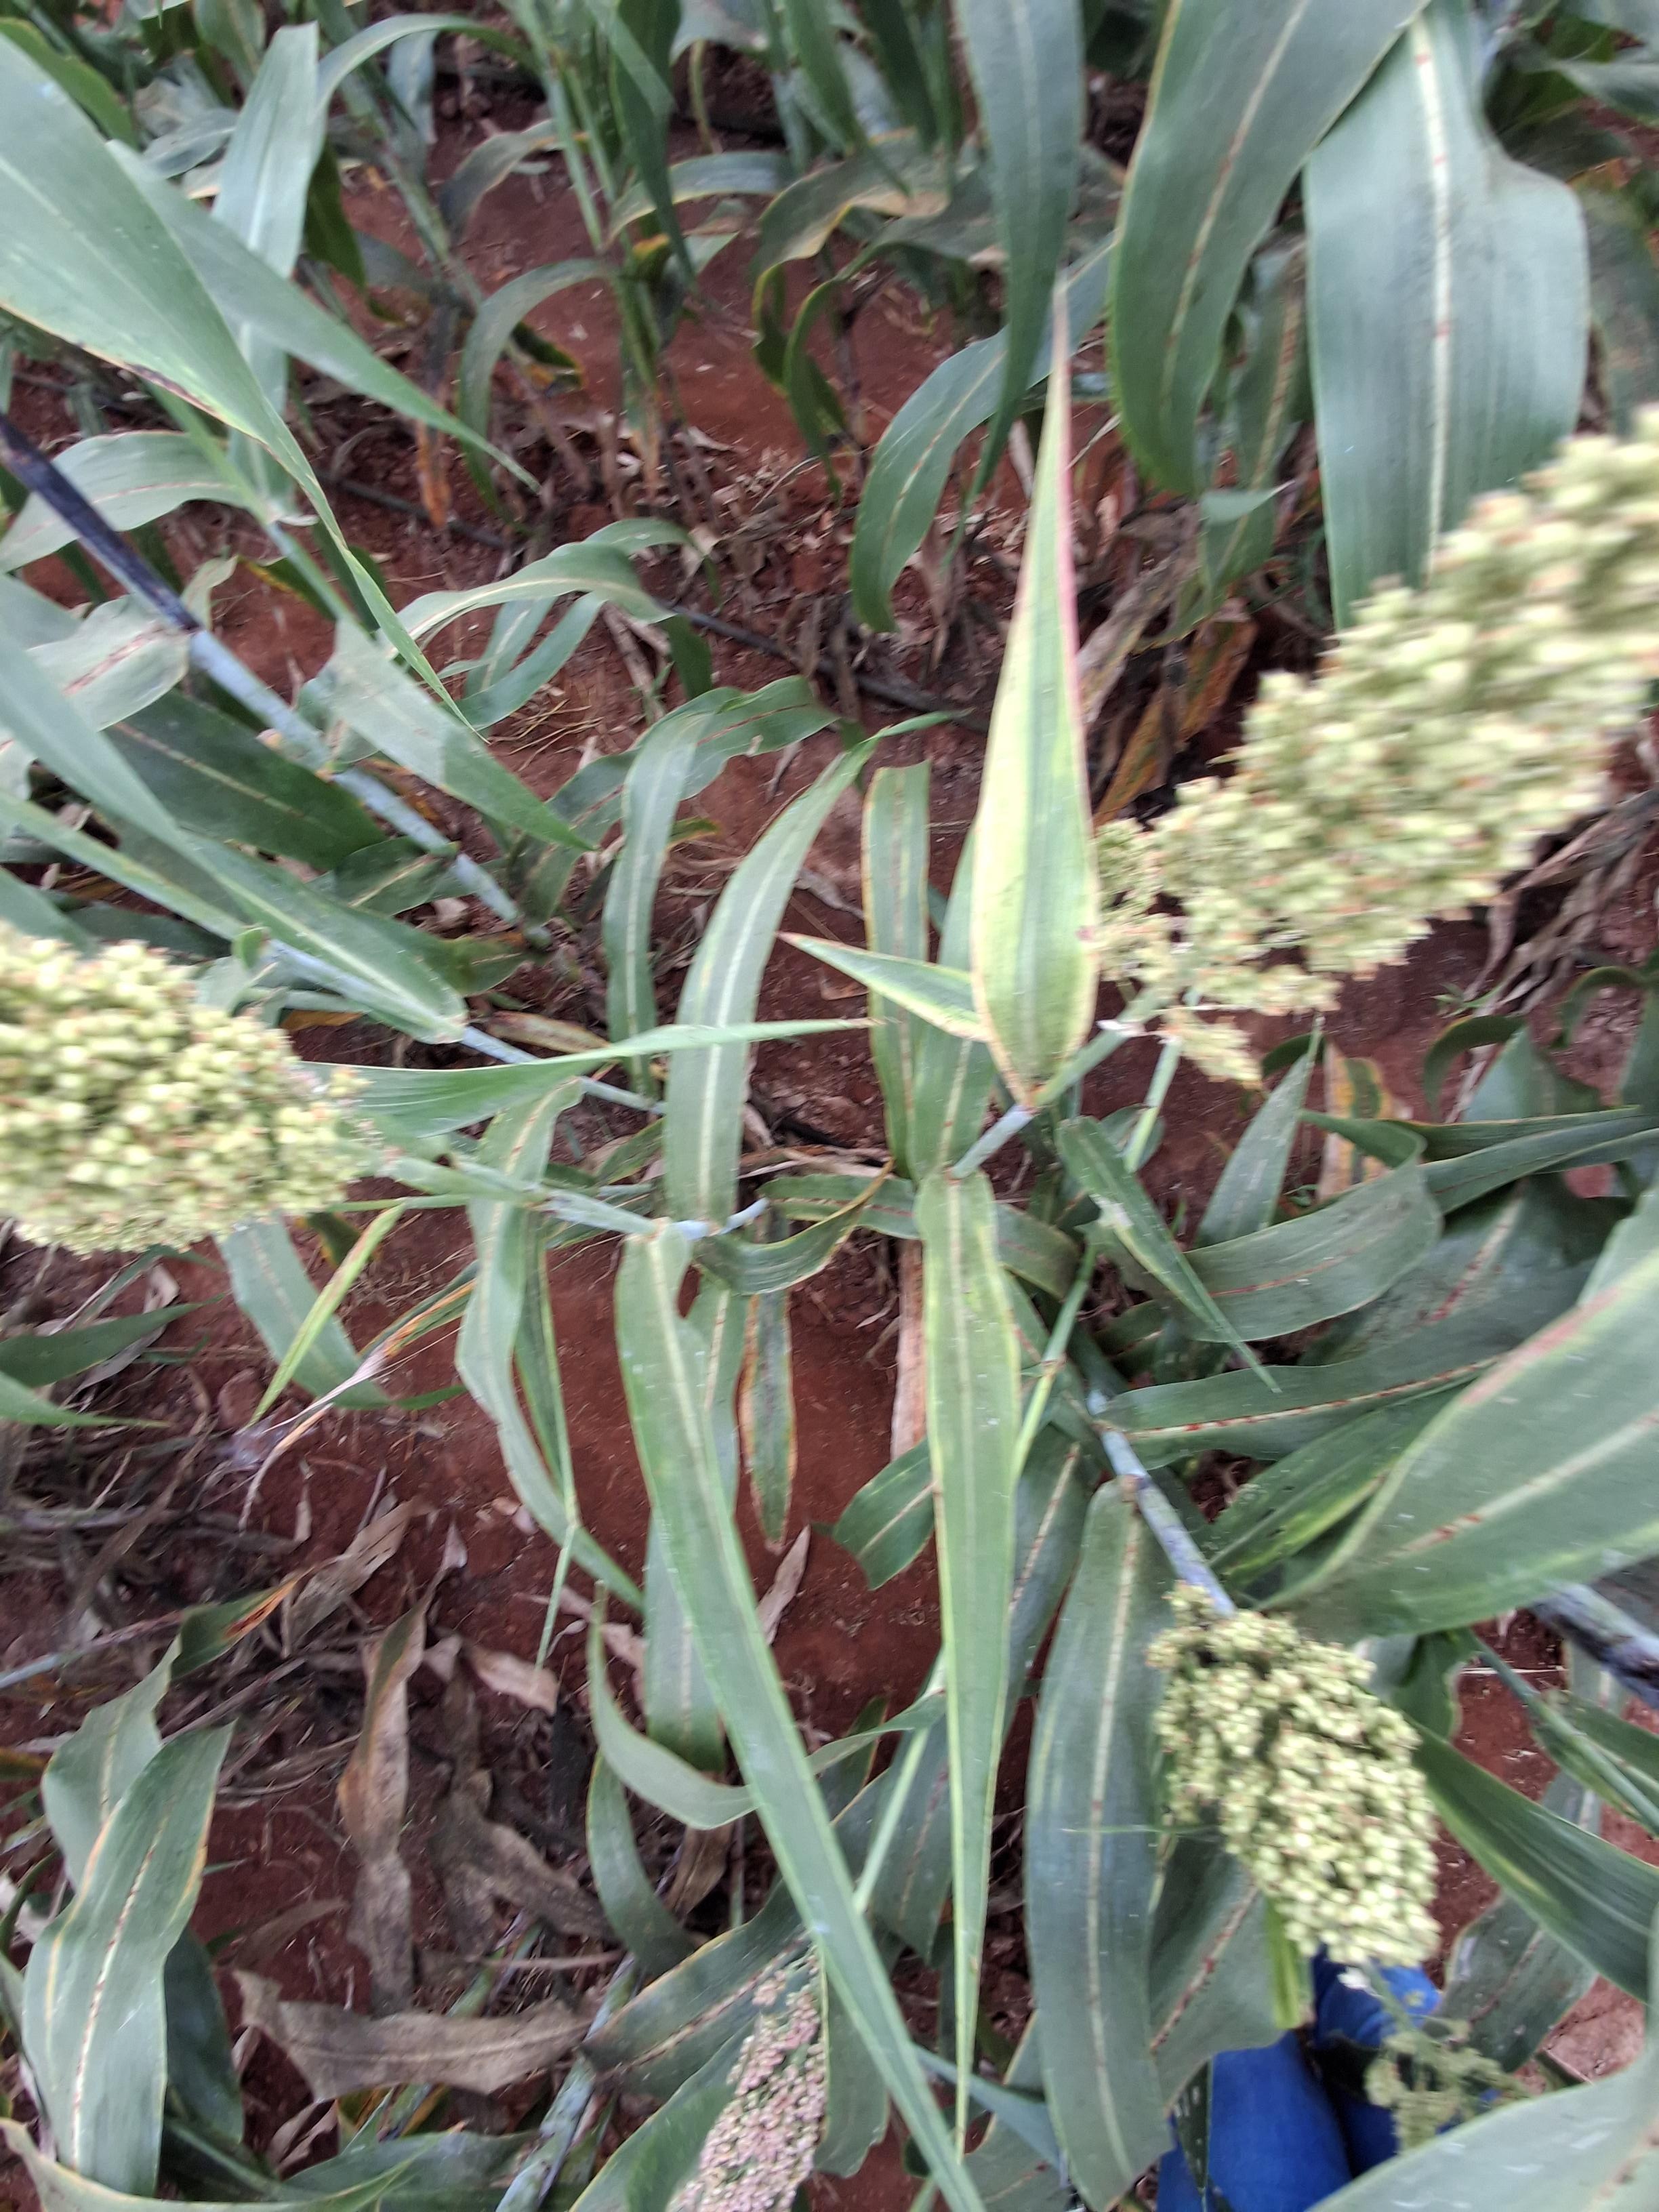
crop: sorghum
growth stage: filling grain
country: Kenya
